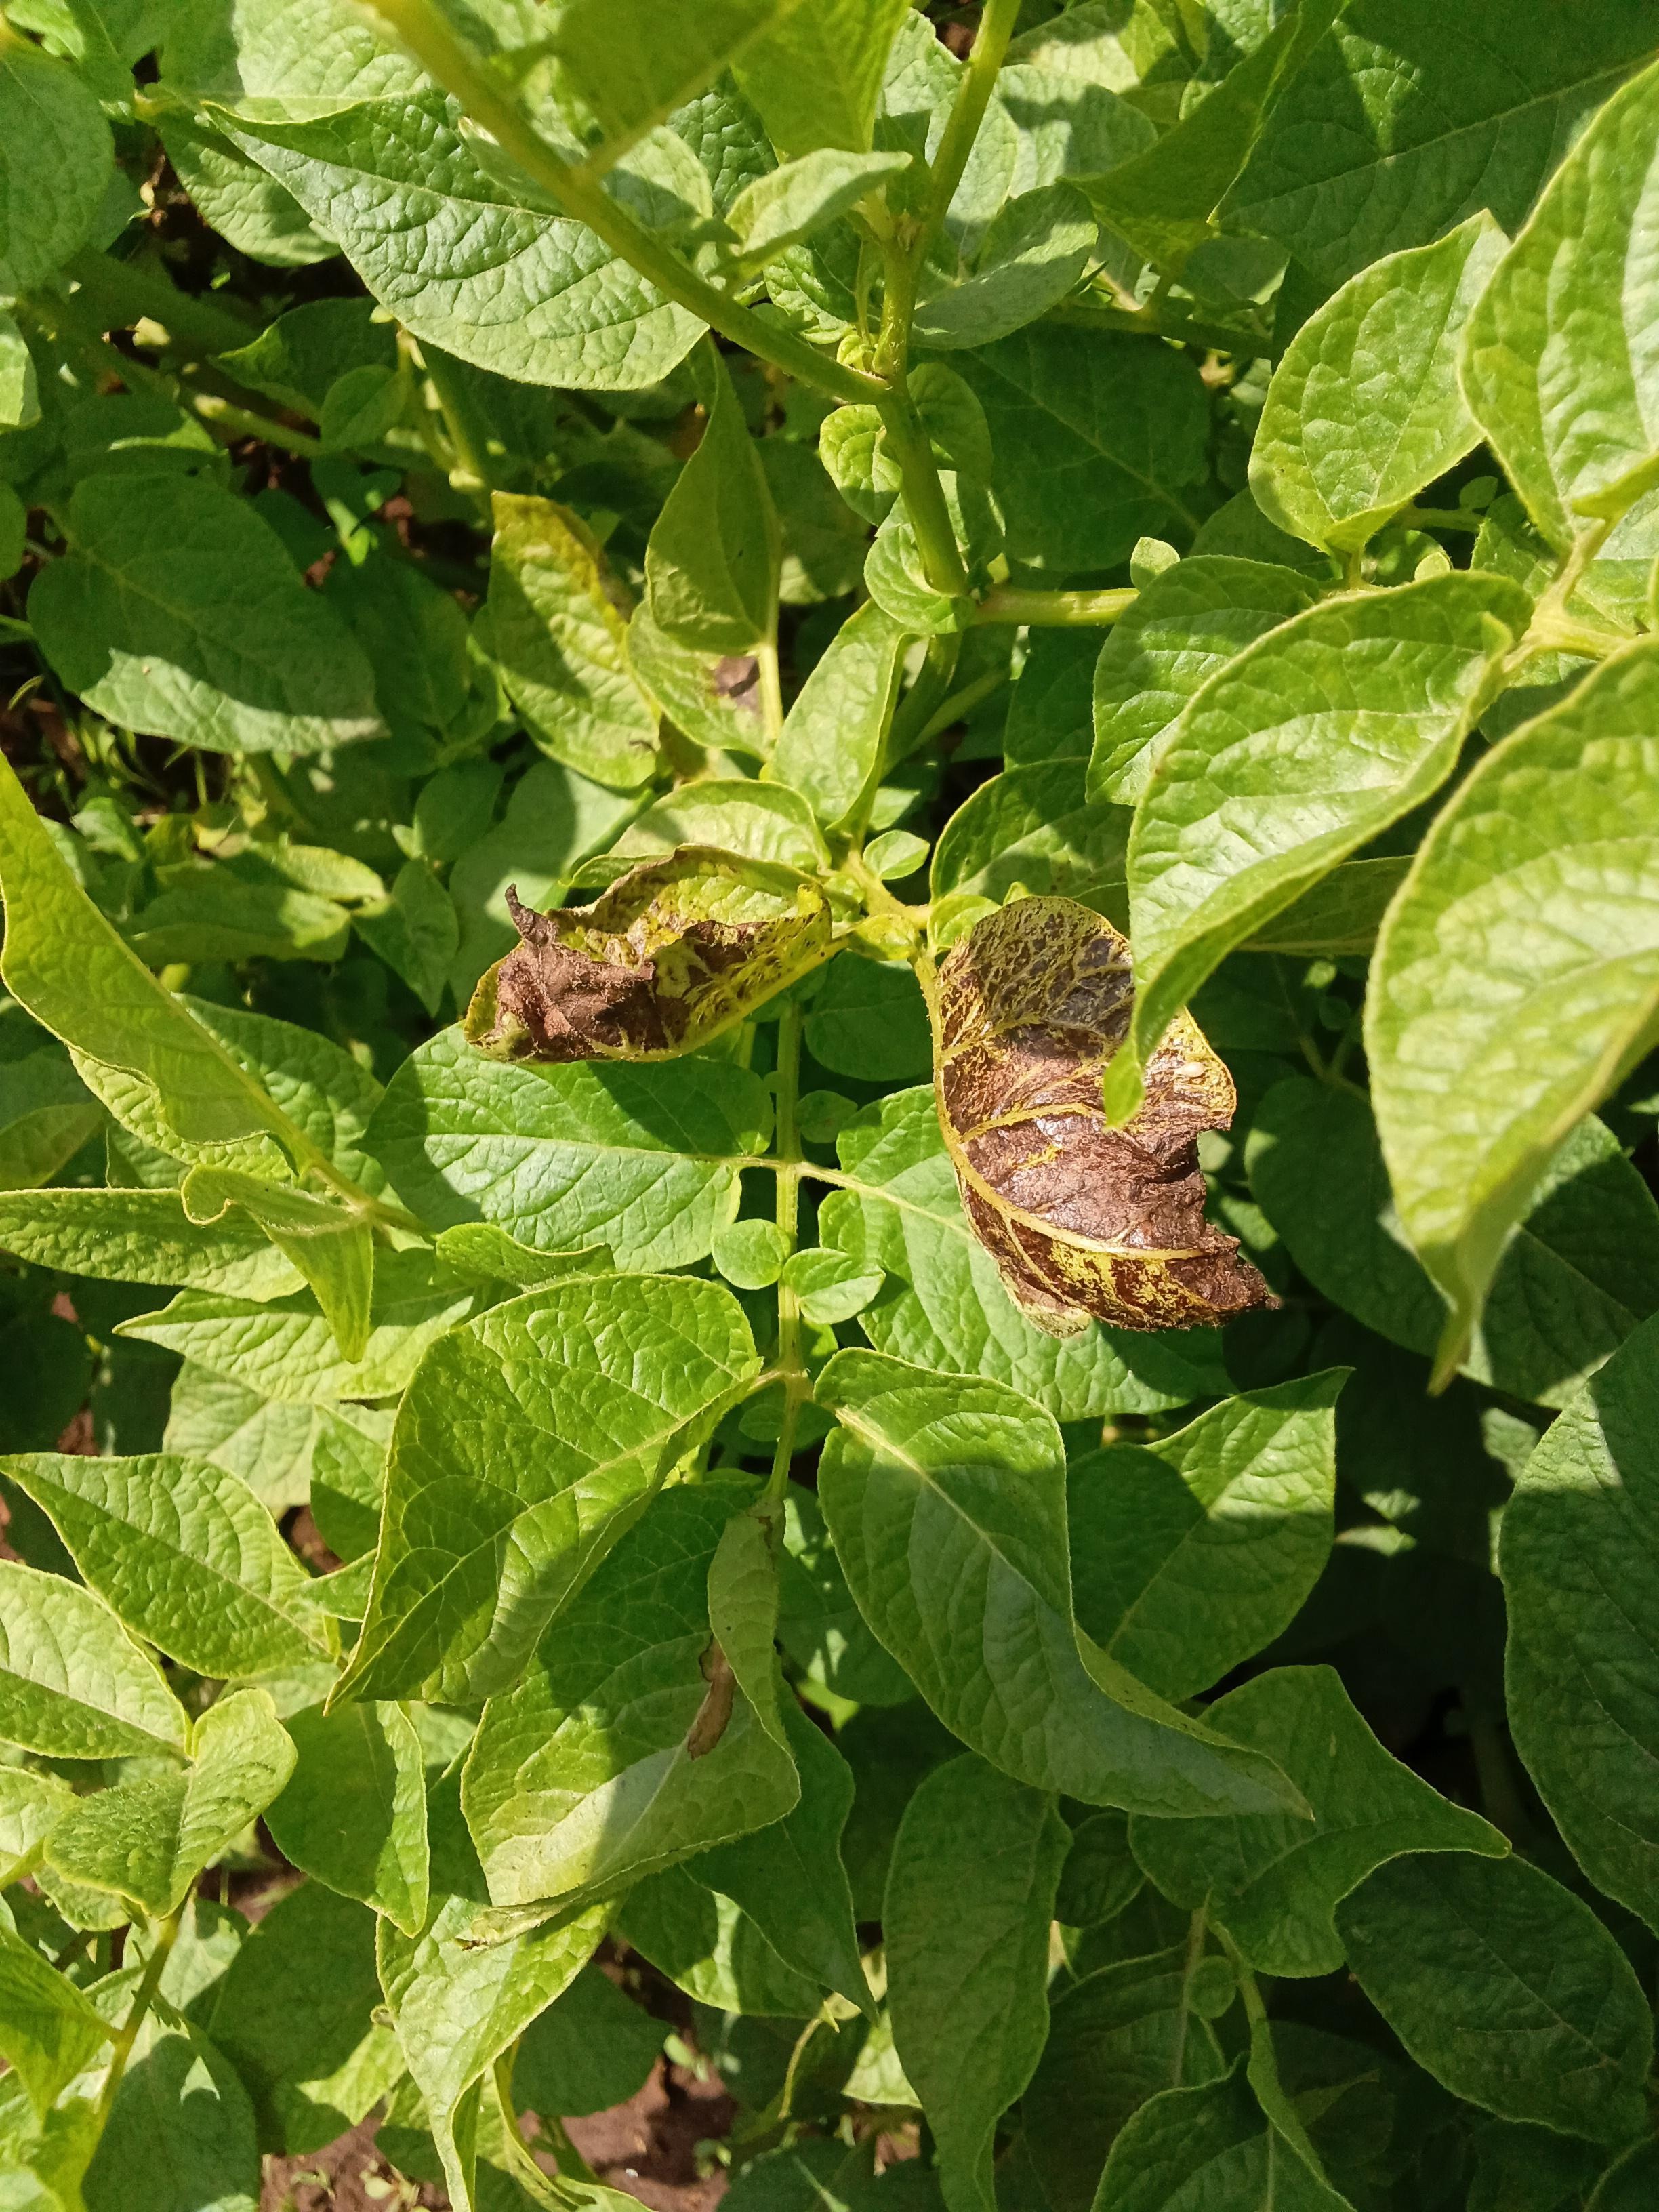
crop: potato
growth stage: vegetative
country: Kenya
